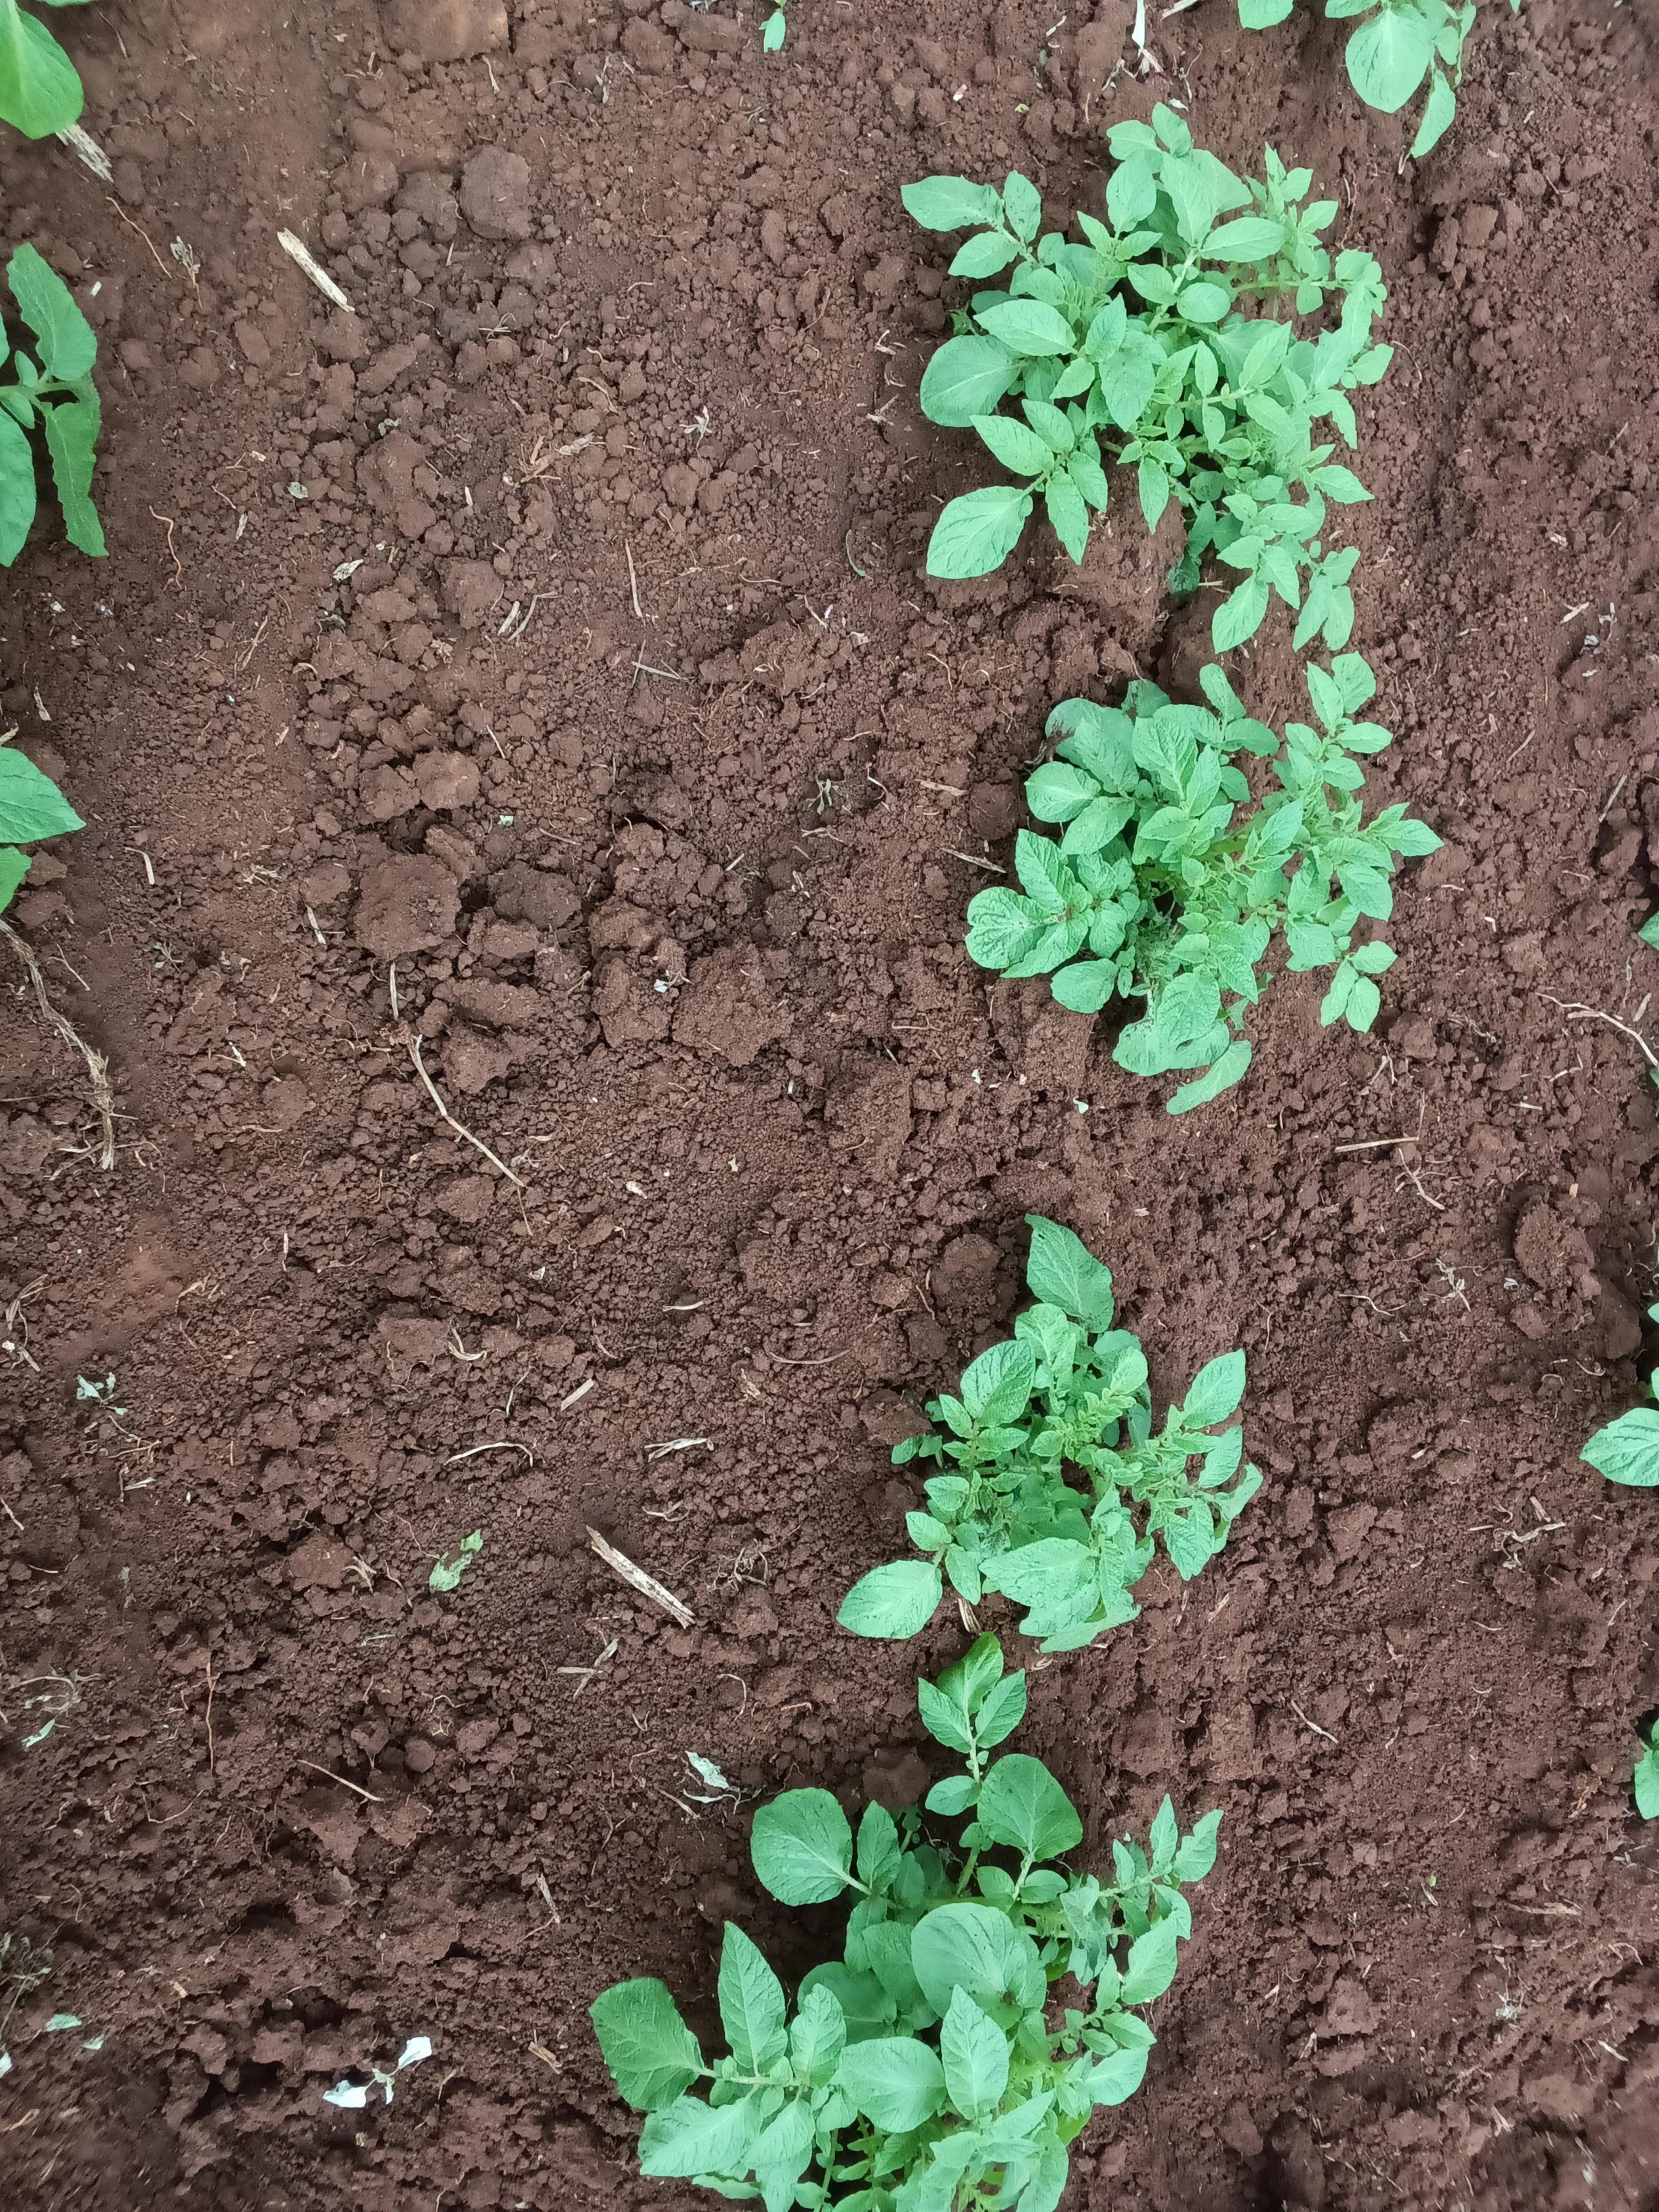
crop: potato
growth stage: emergence
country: Kenya
